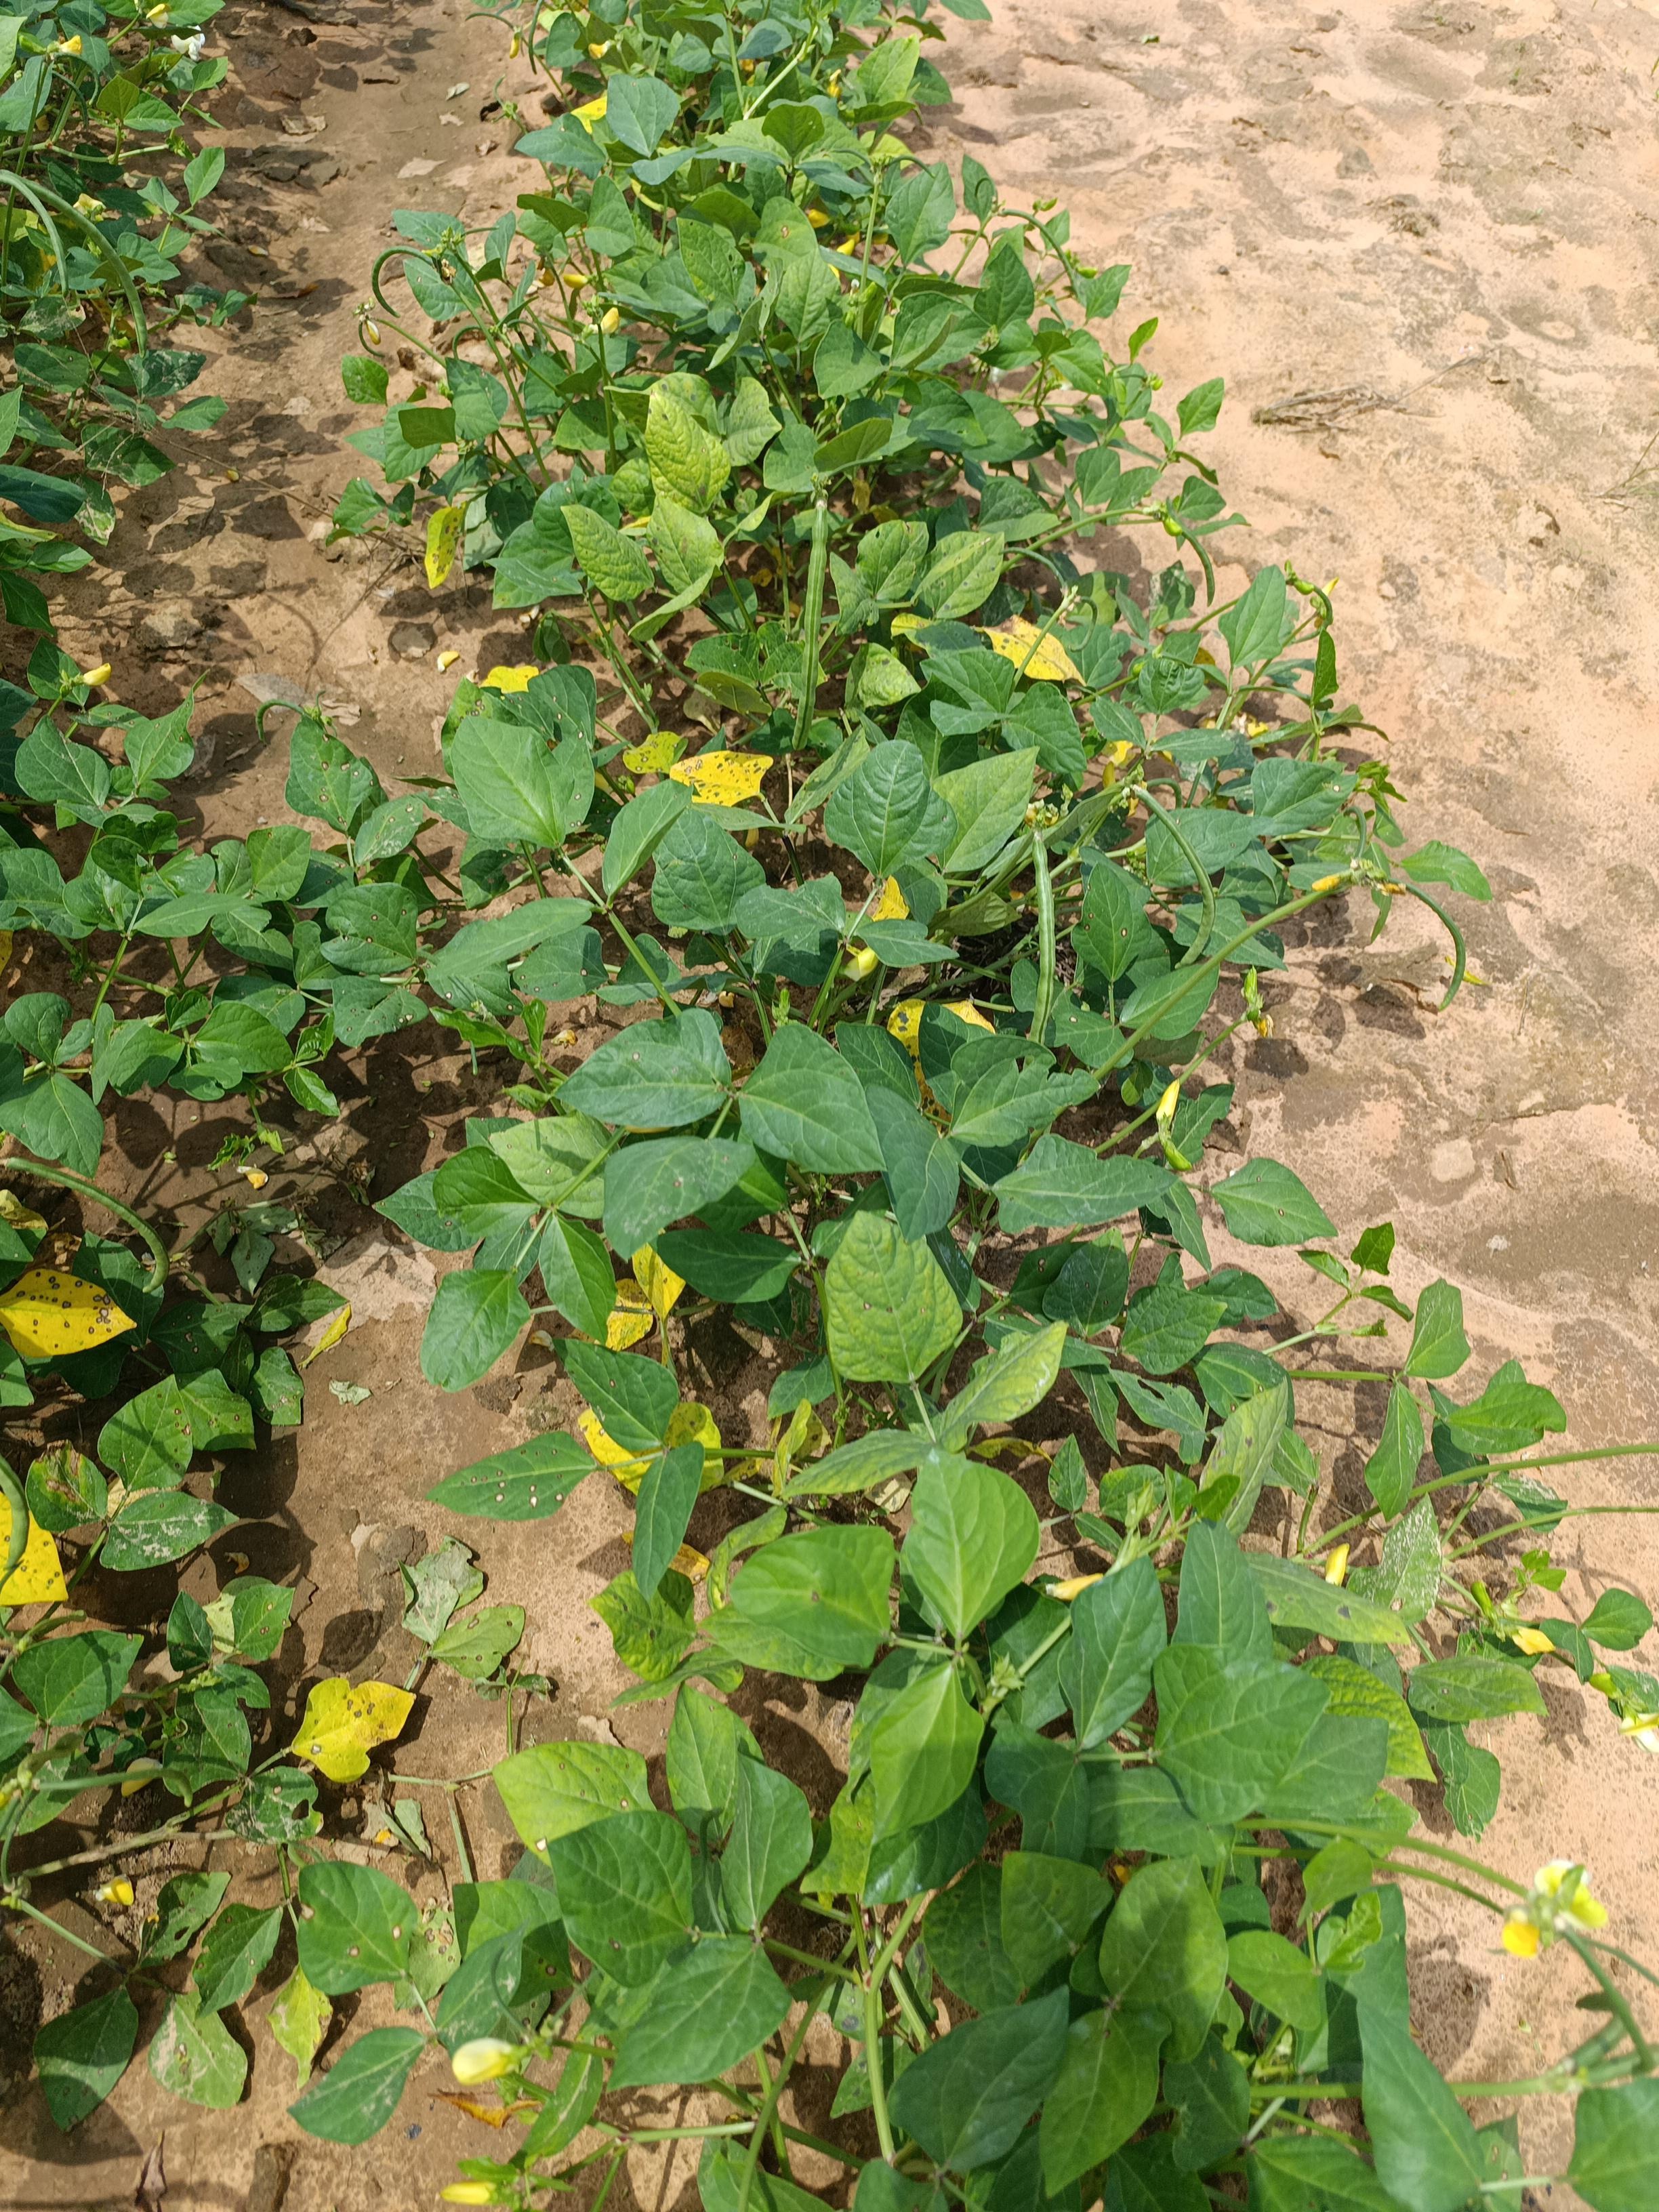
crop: cowpea
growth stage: development pod
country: Nigeria
